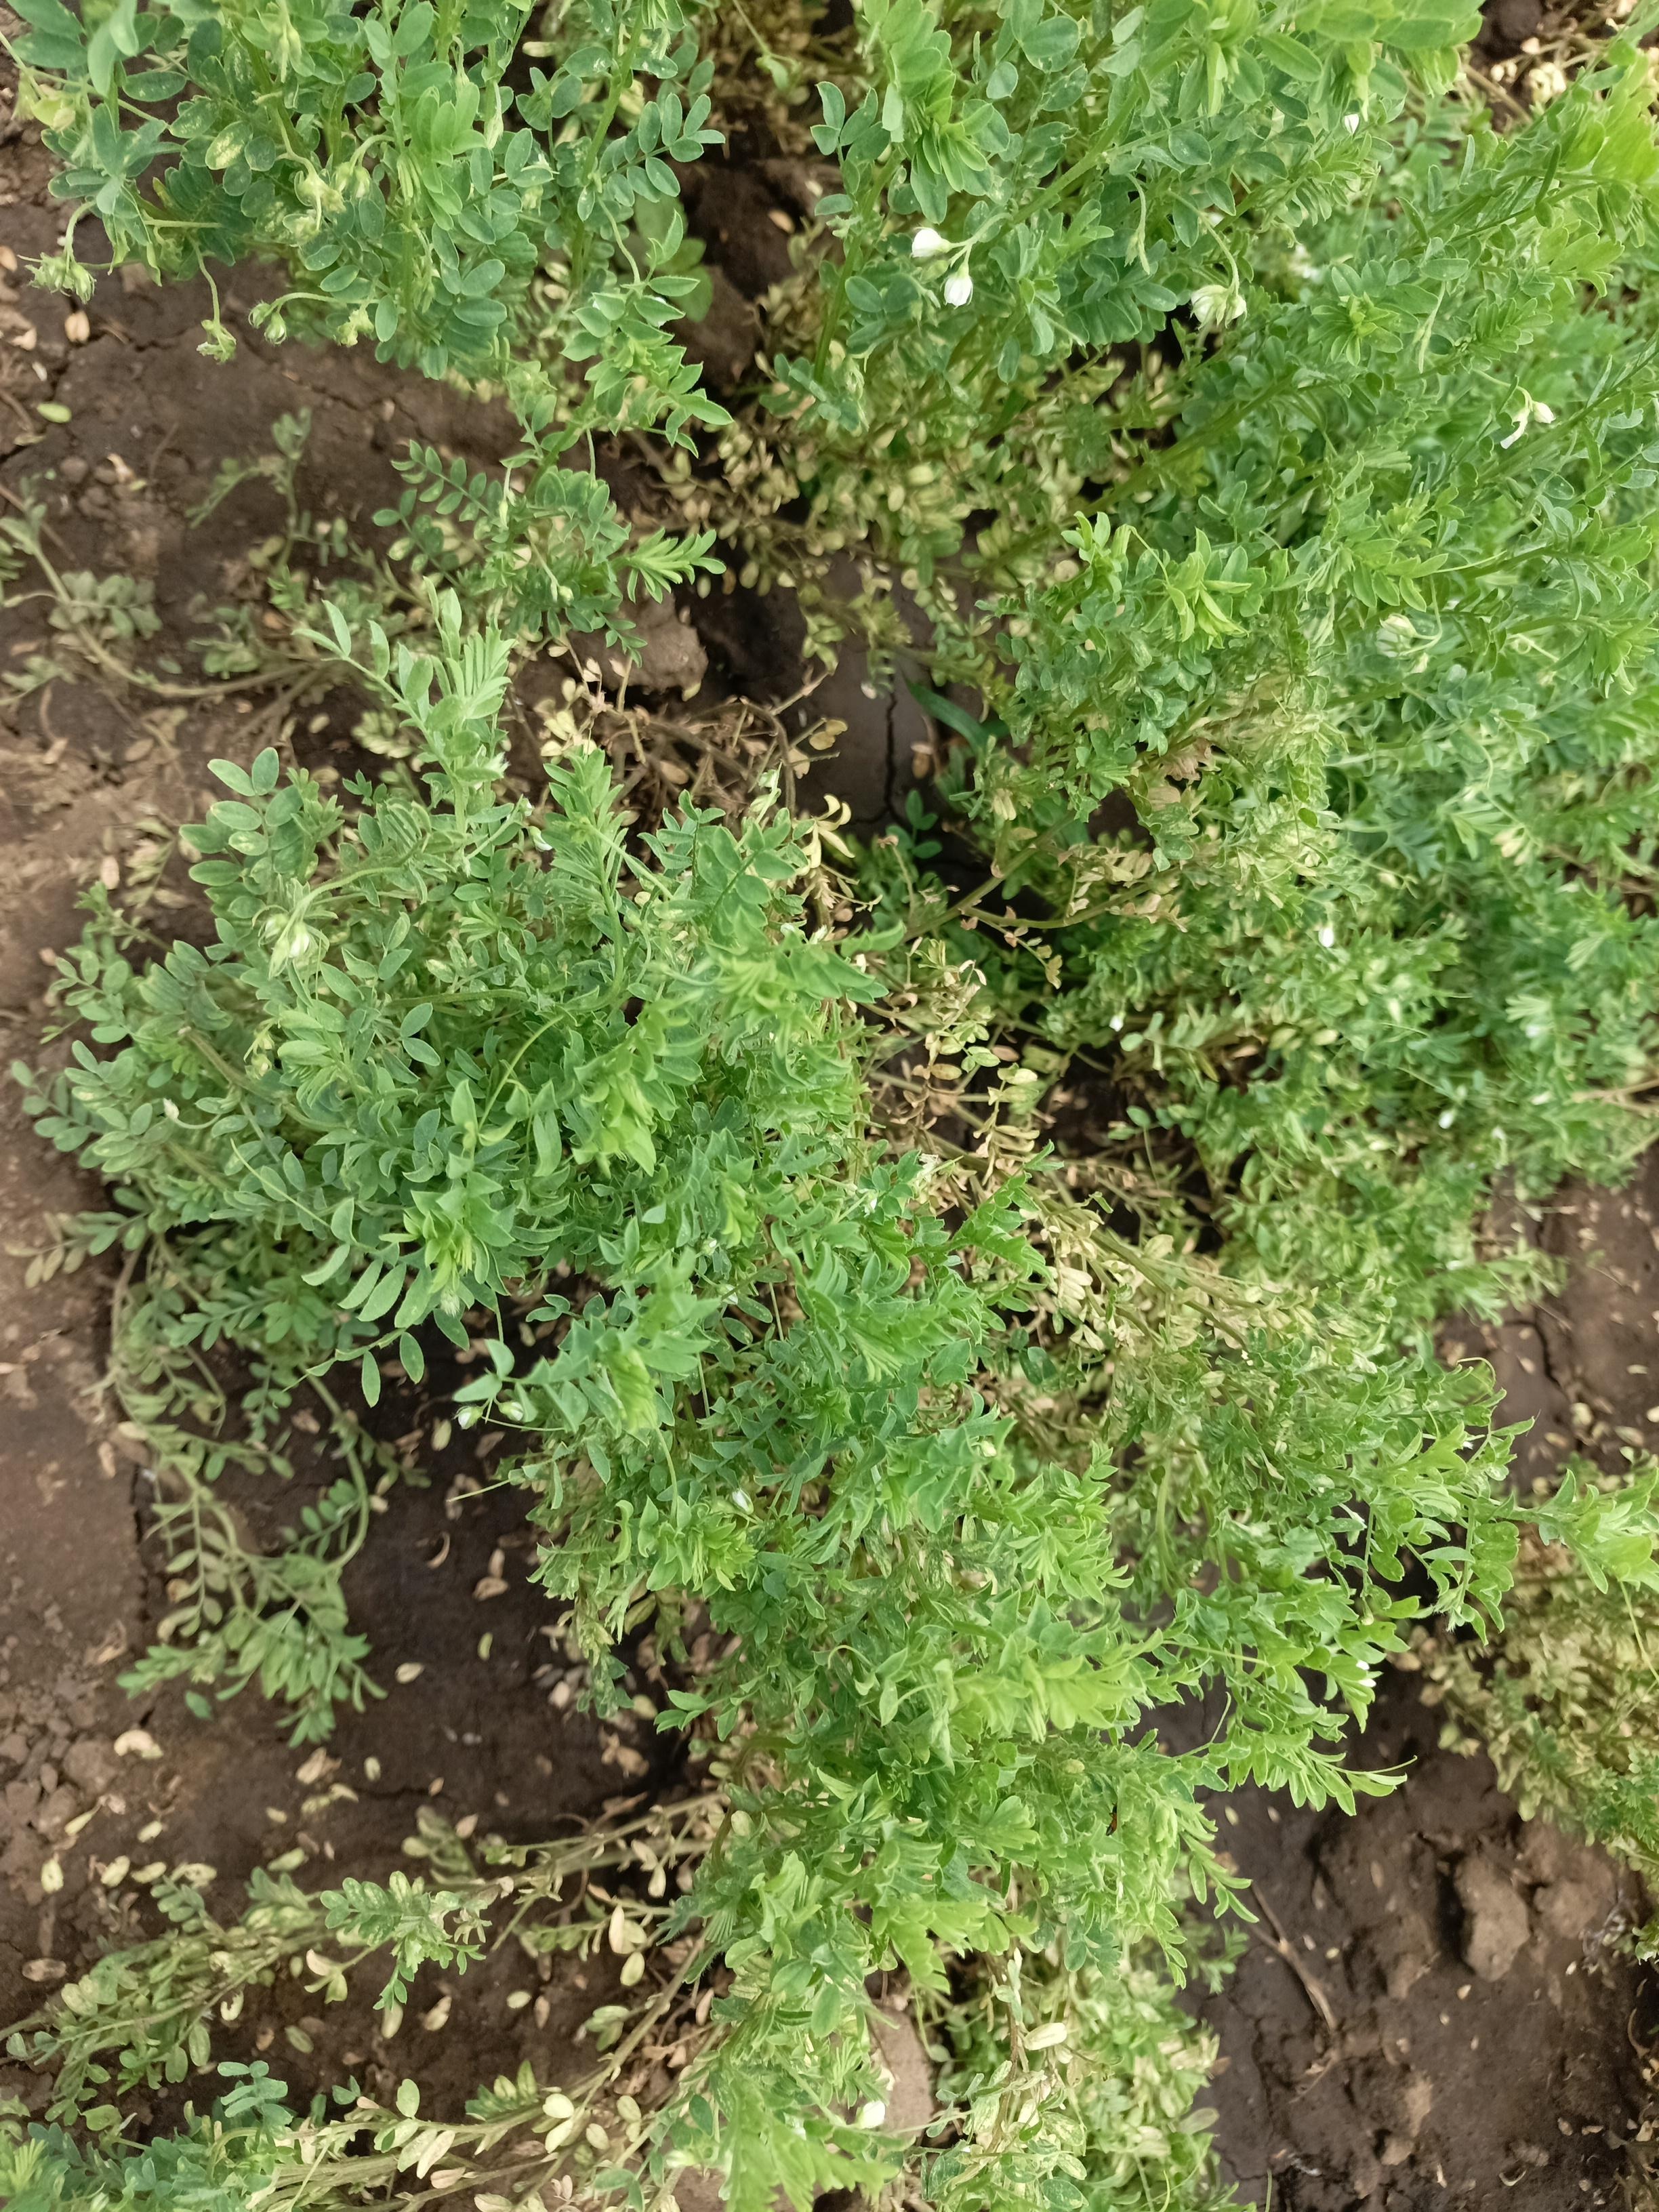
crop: lentil
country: Tanzania
